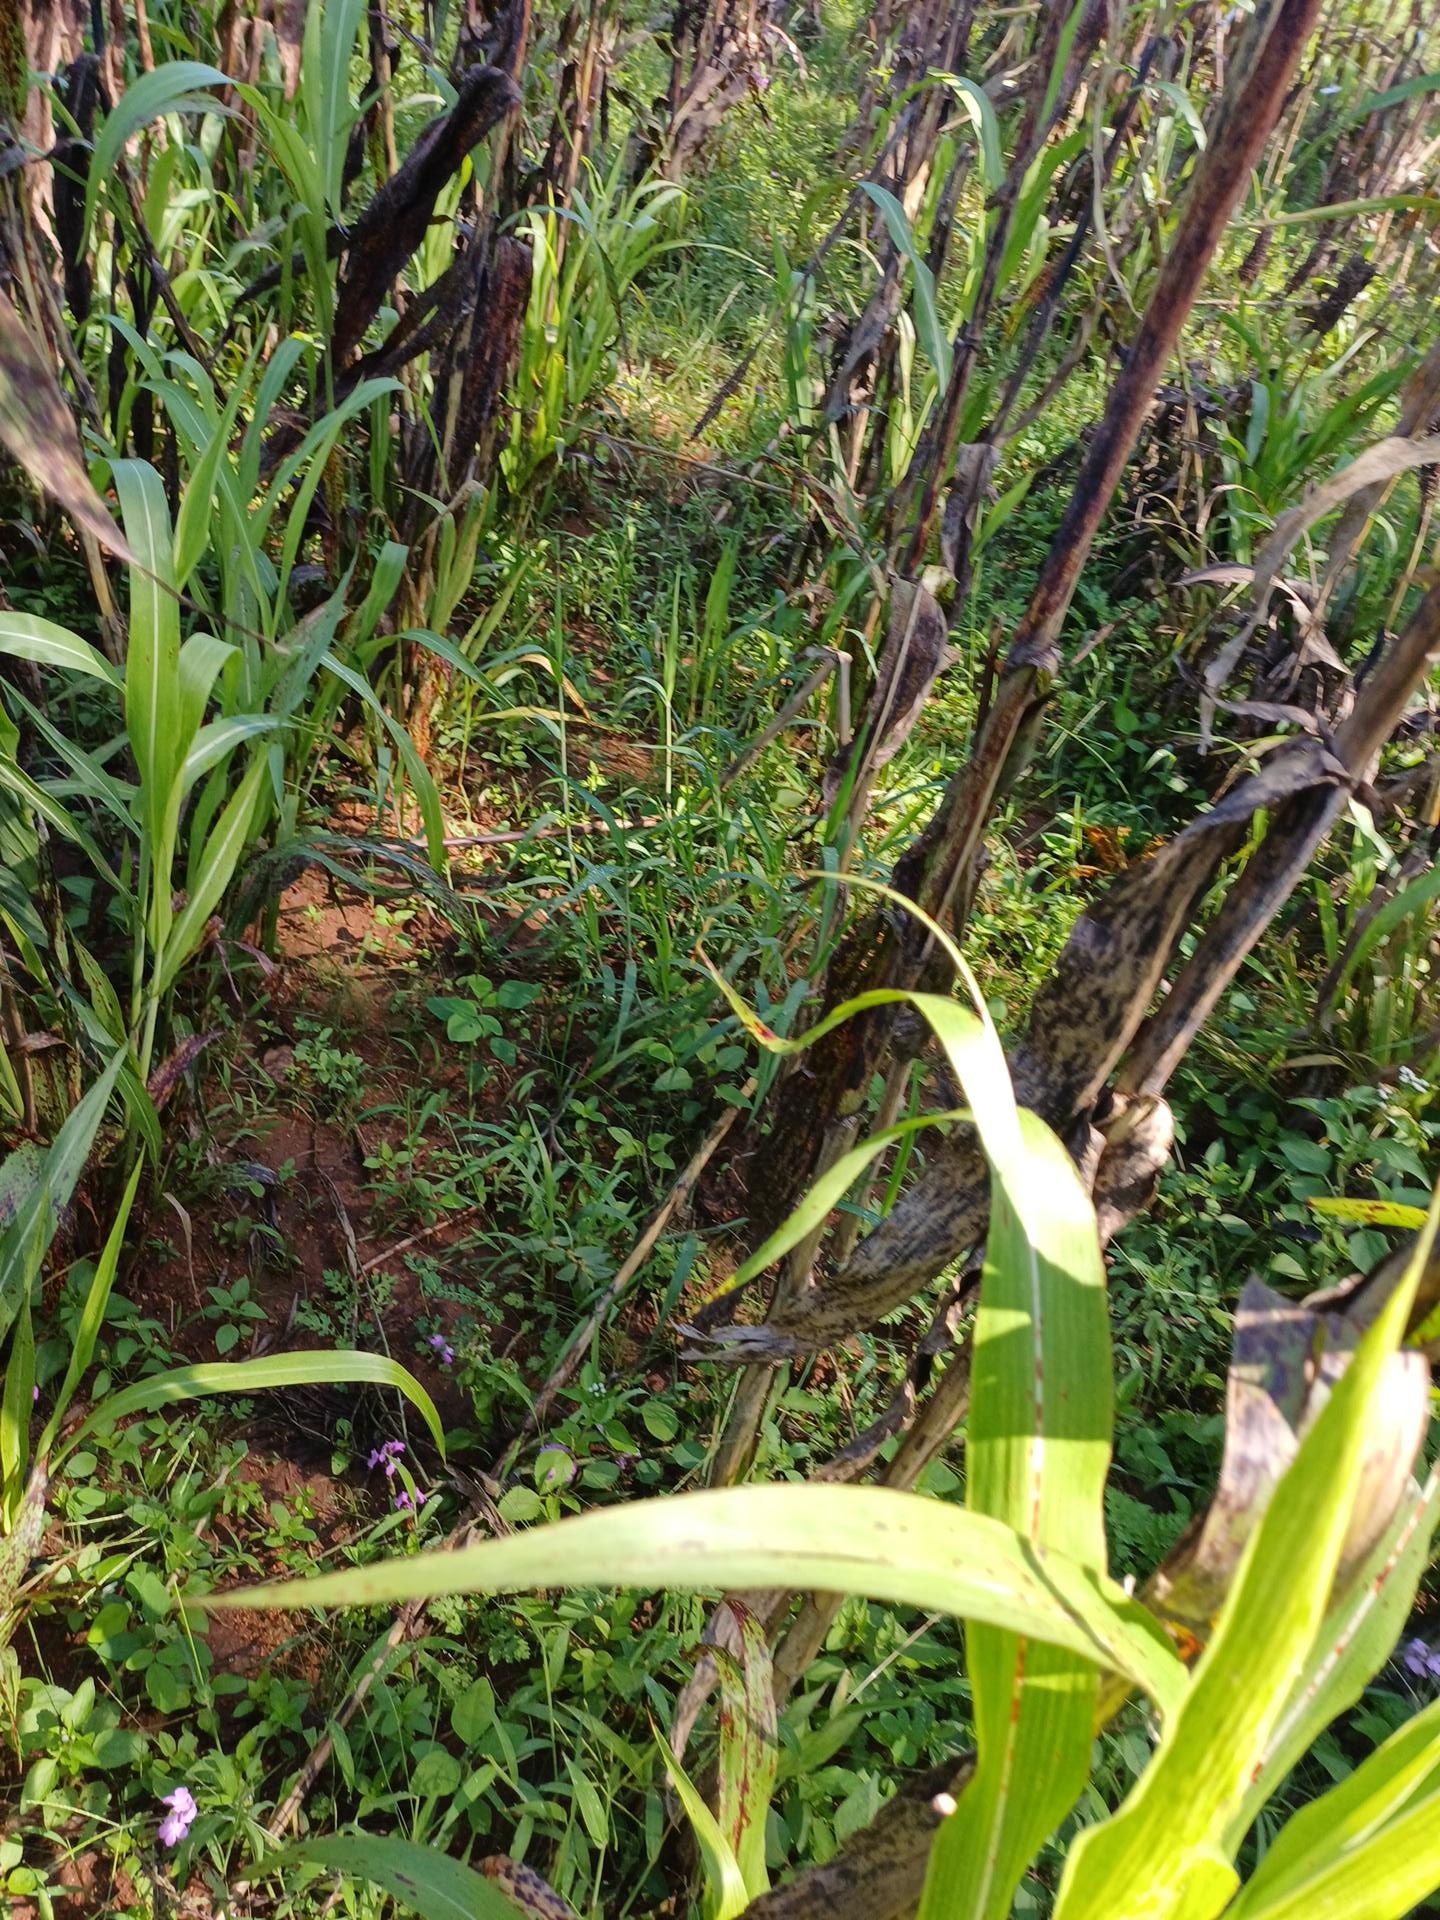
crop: sorghum
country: Kenya
